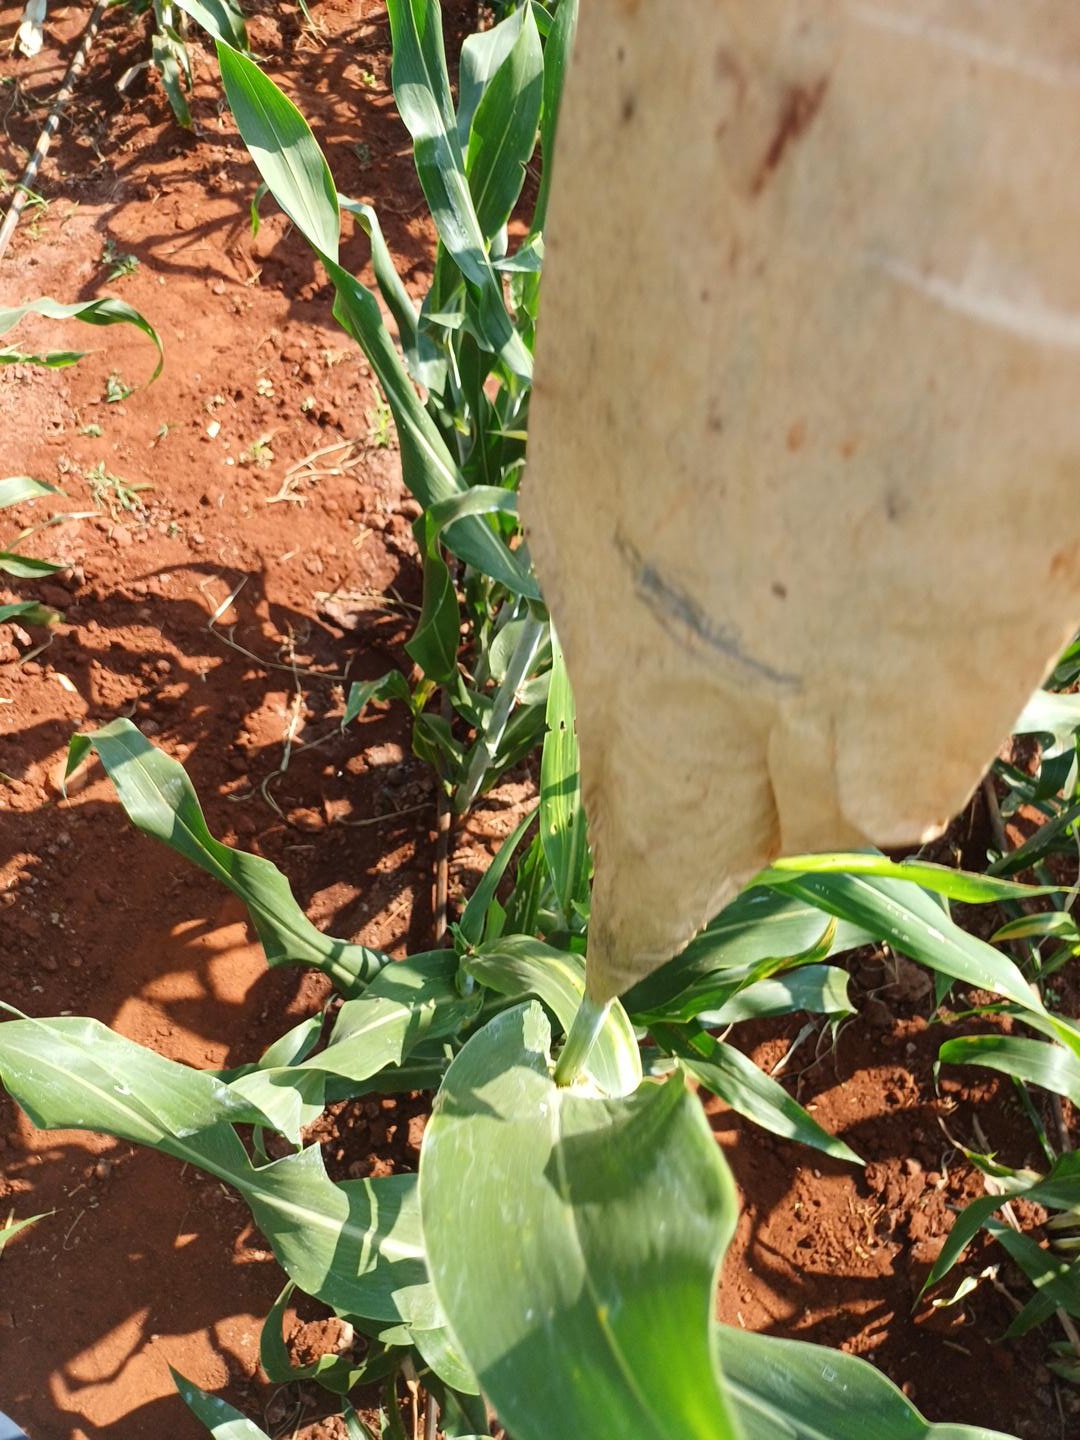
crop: sorghum
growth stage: heading tuber
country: Kenya
